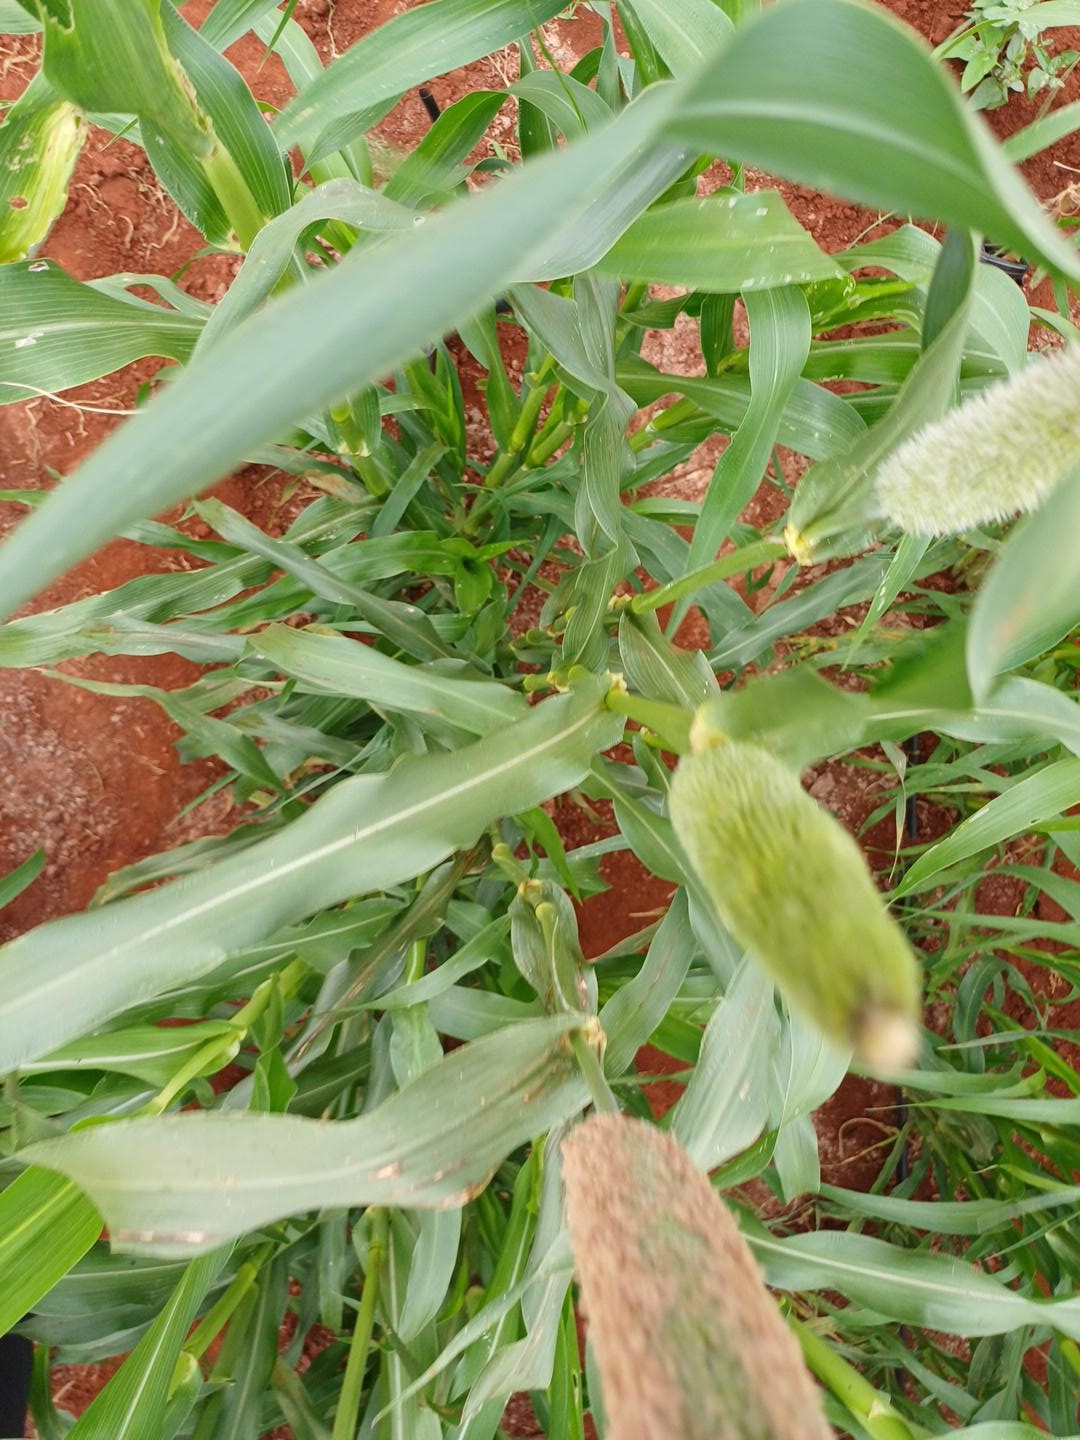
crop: pearl millet
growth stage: flowering
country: Kenya
